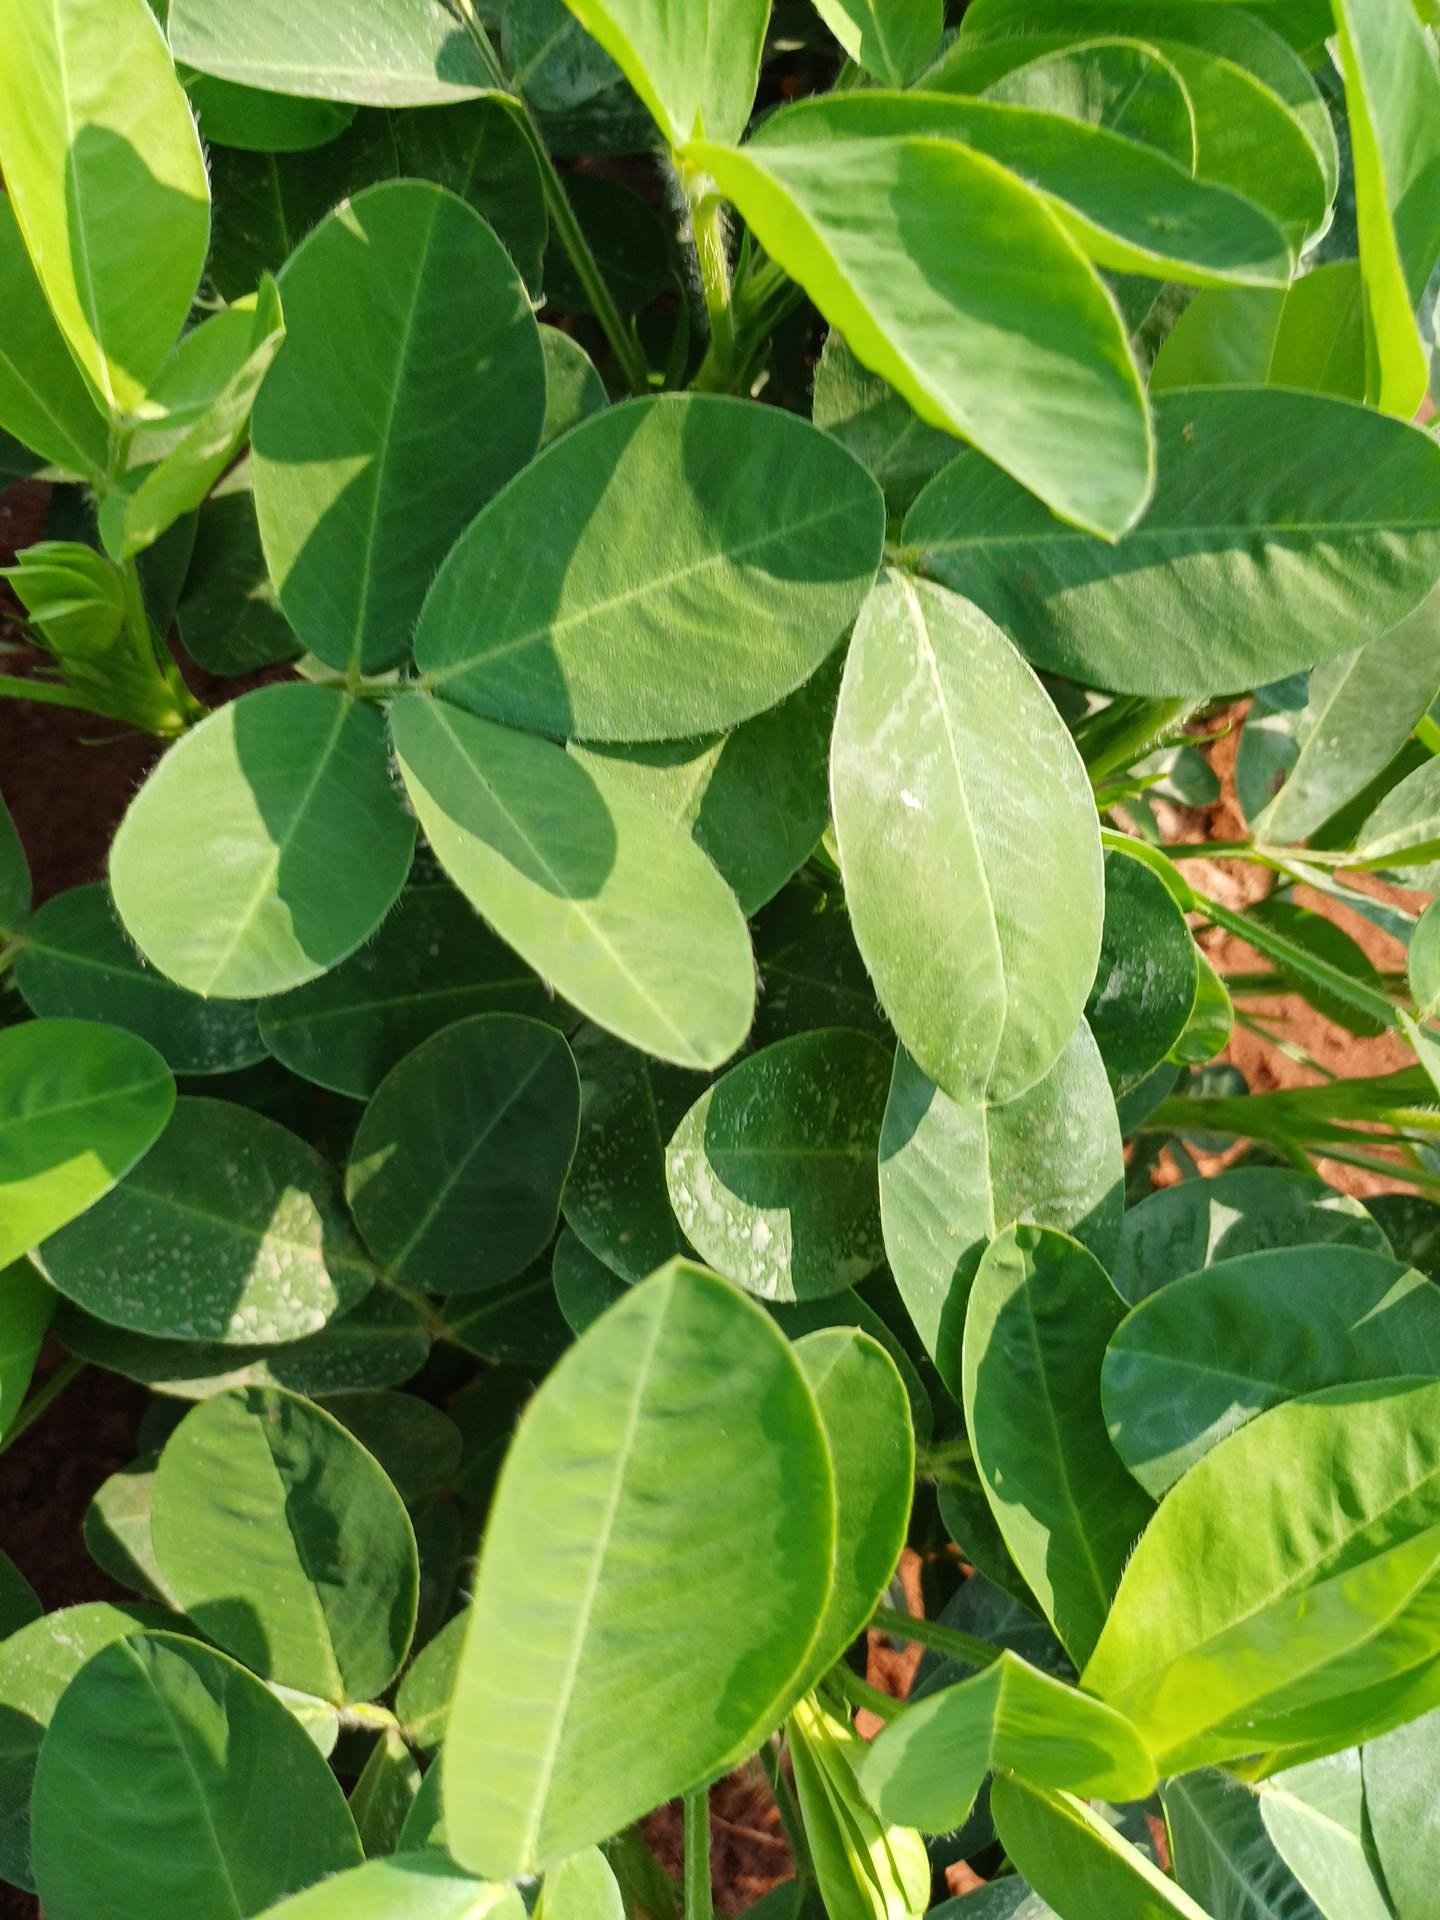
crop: groundnut
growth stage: flowering
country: Kenya
